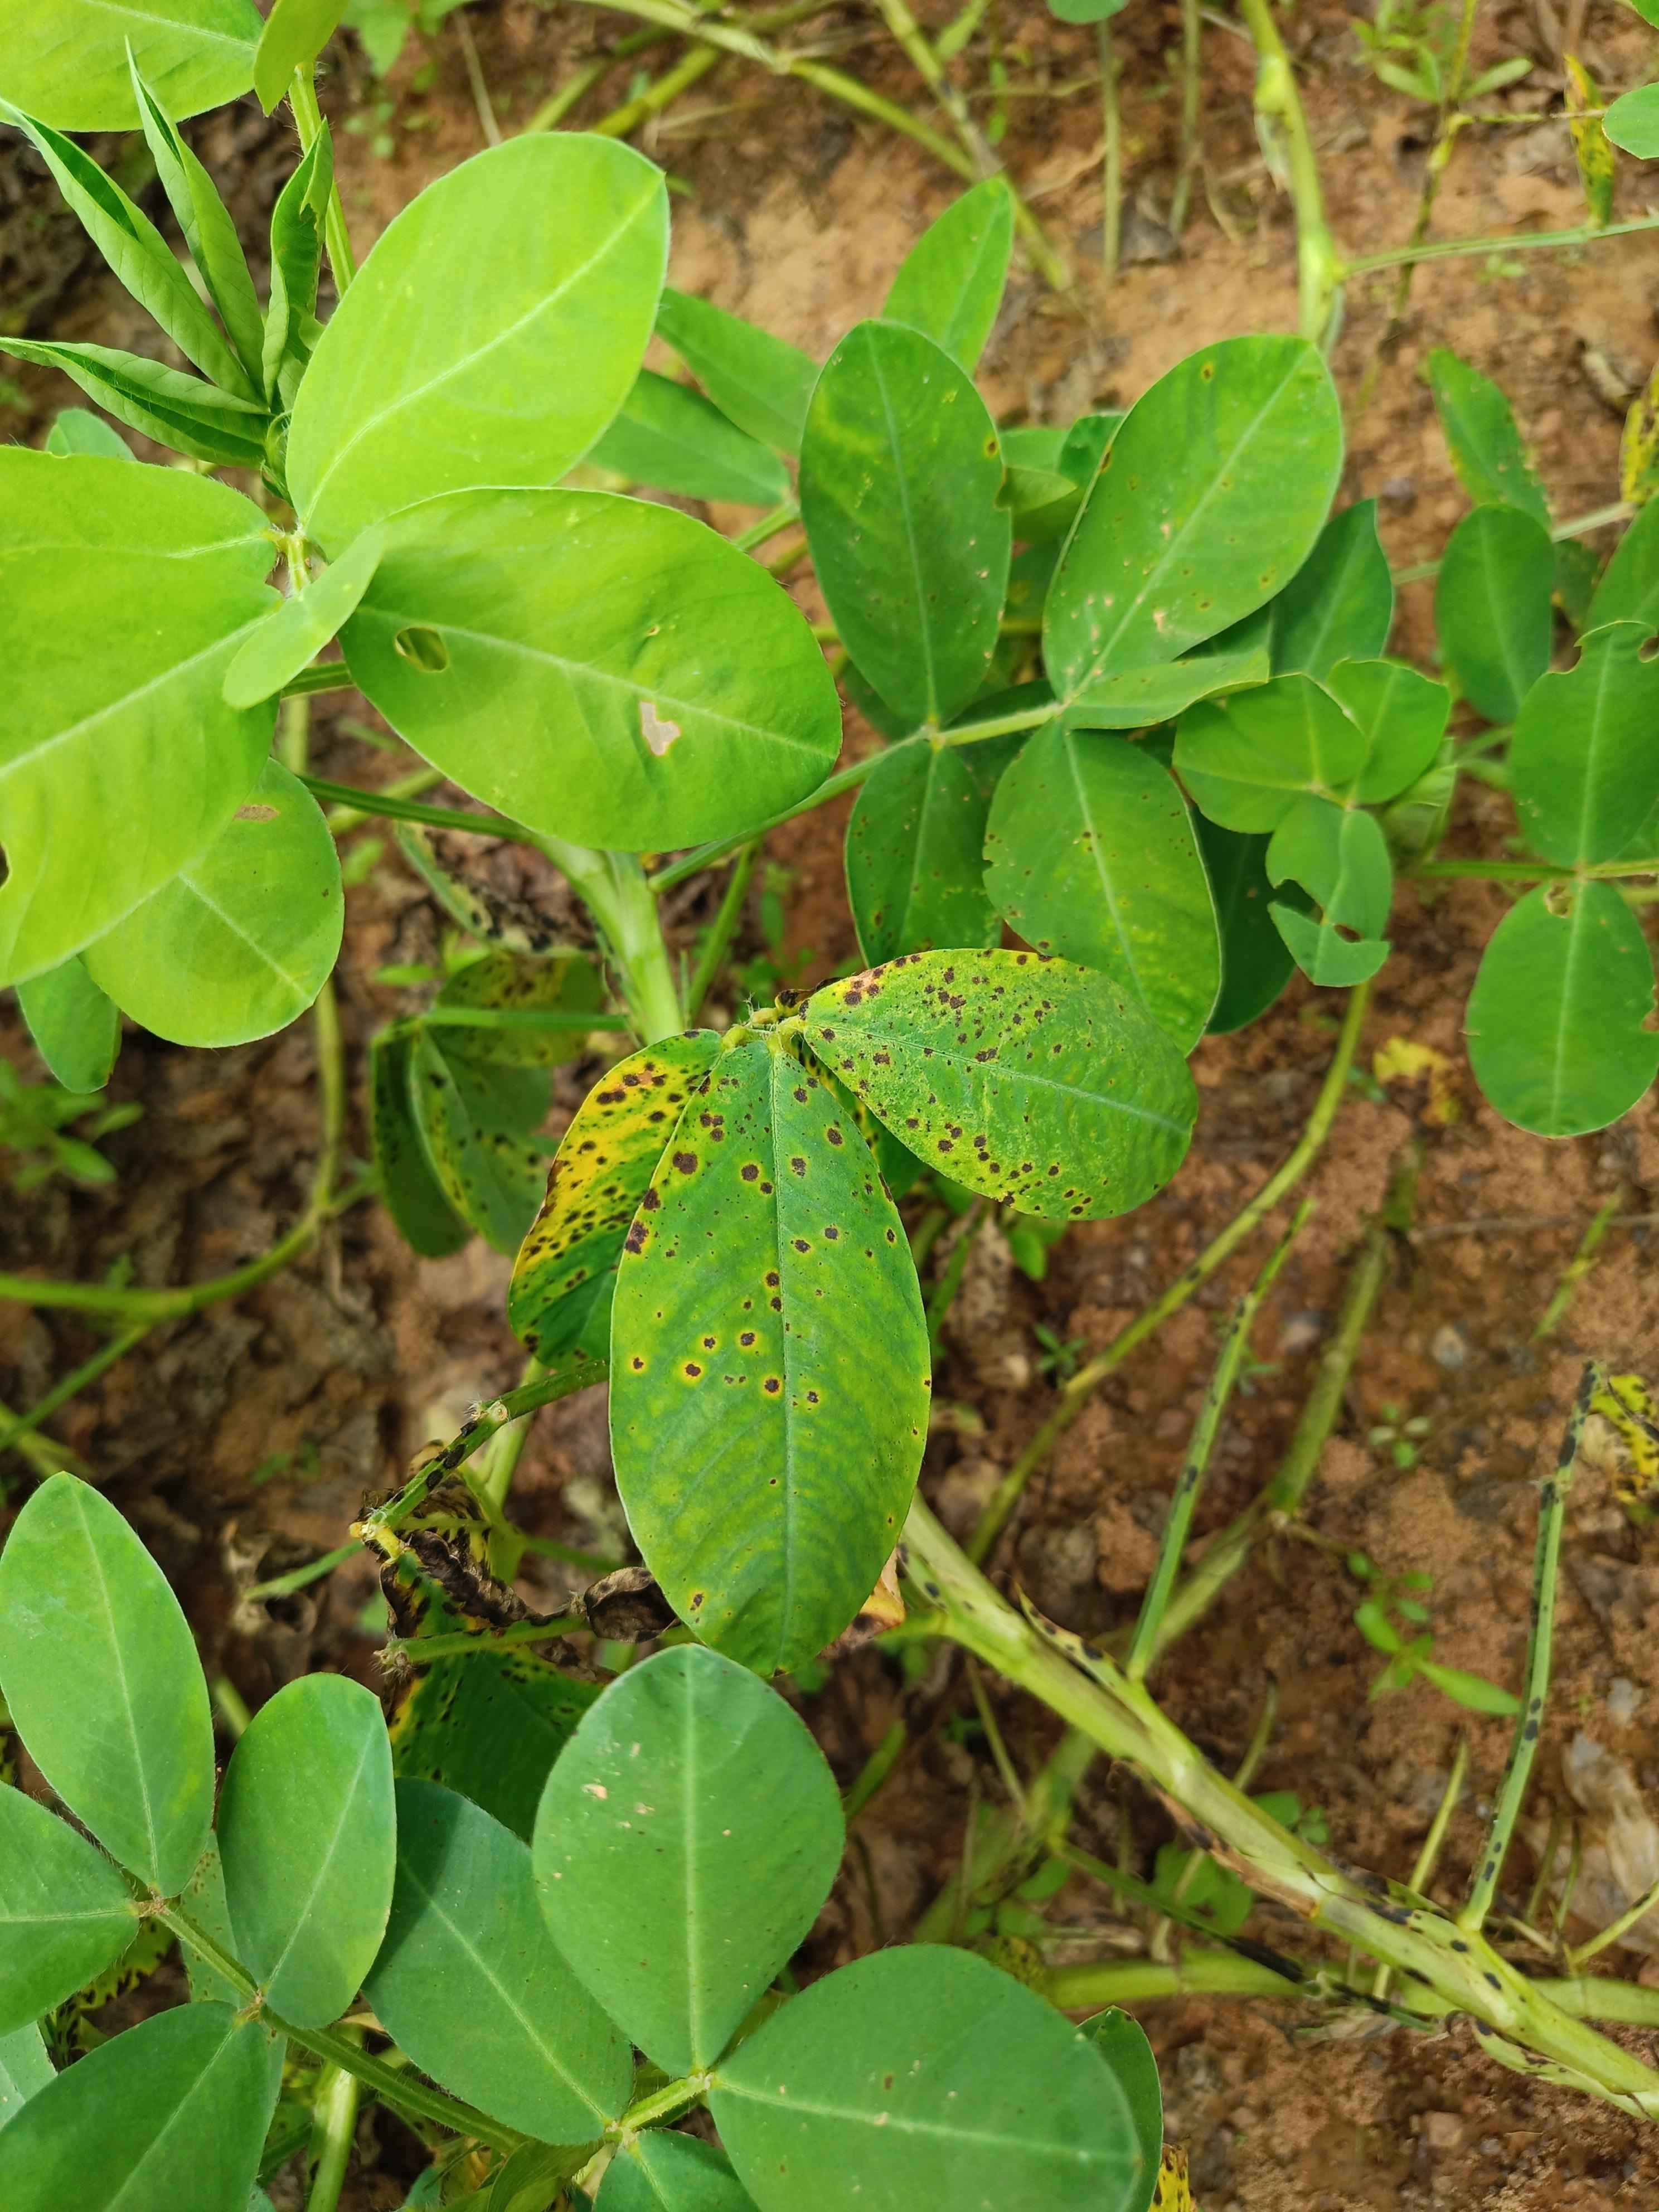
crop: groundnut
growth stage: development pod
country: Ghana
